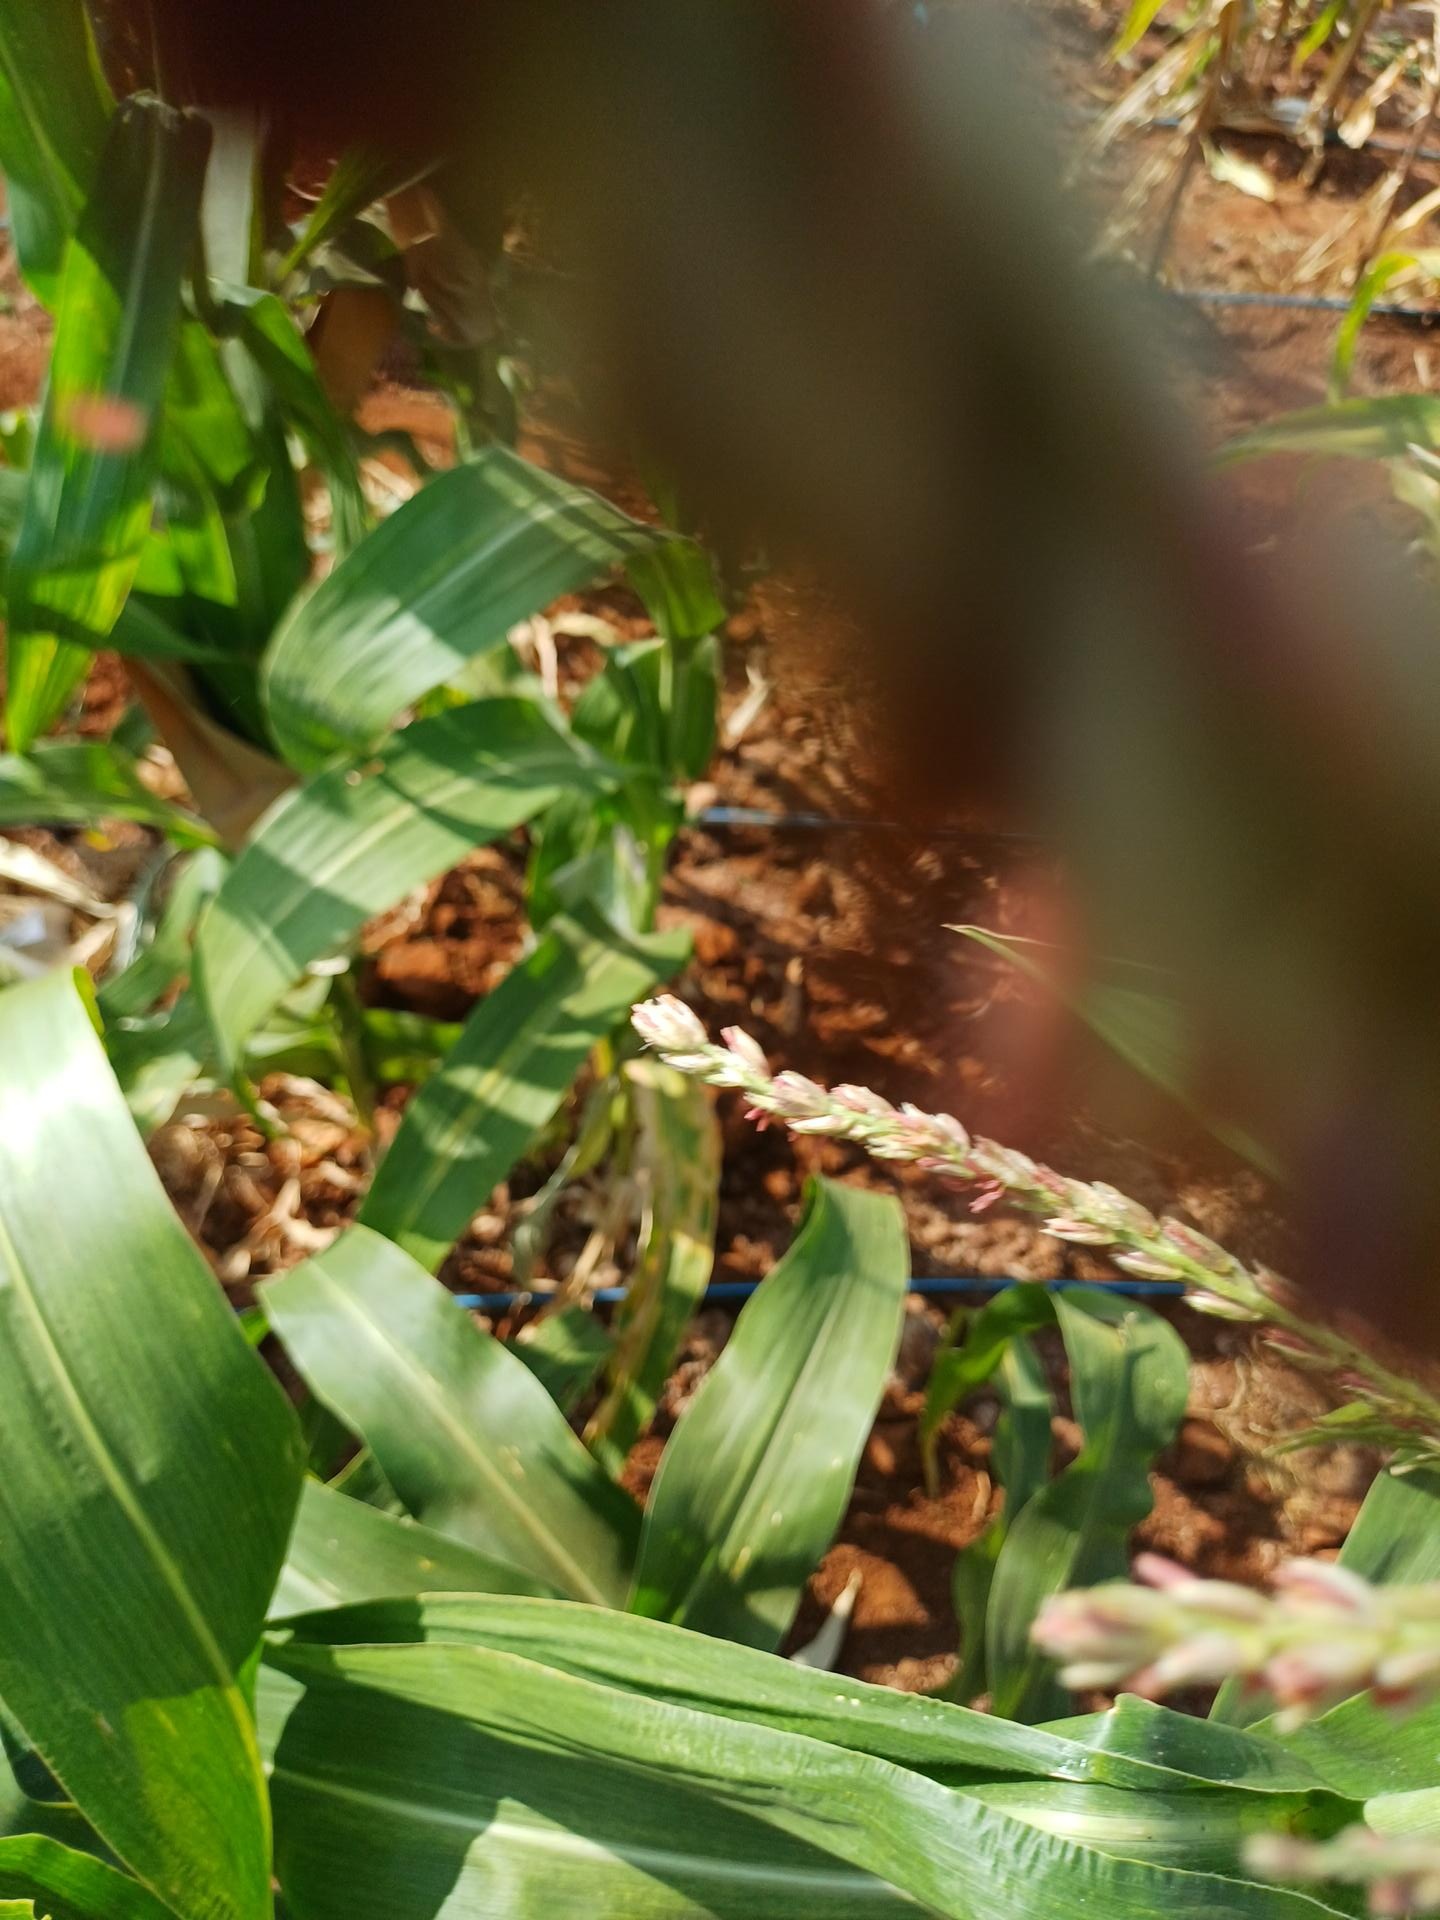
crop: maize
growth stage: flowering
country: Kenya
